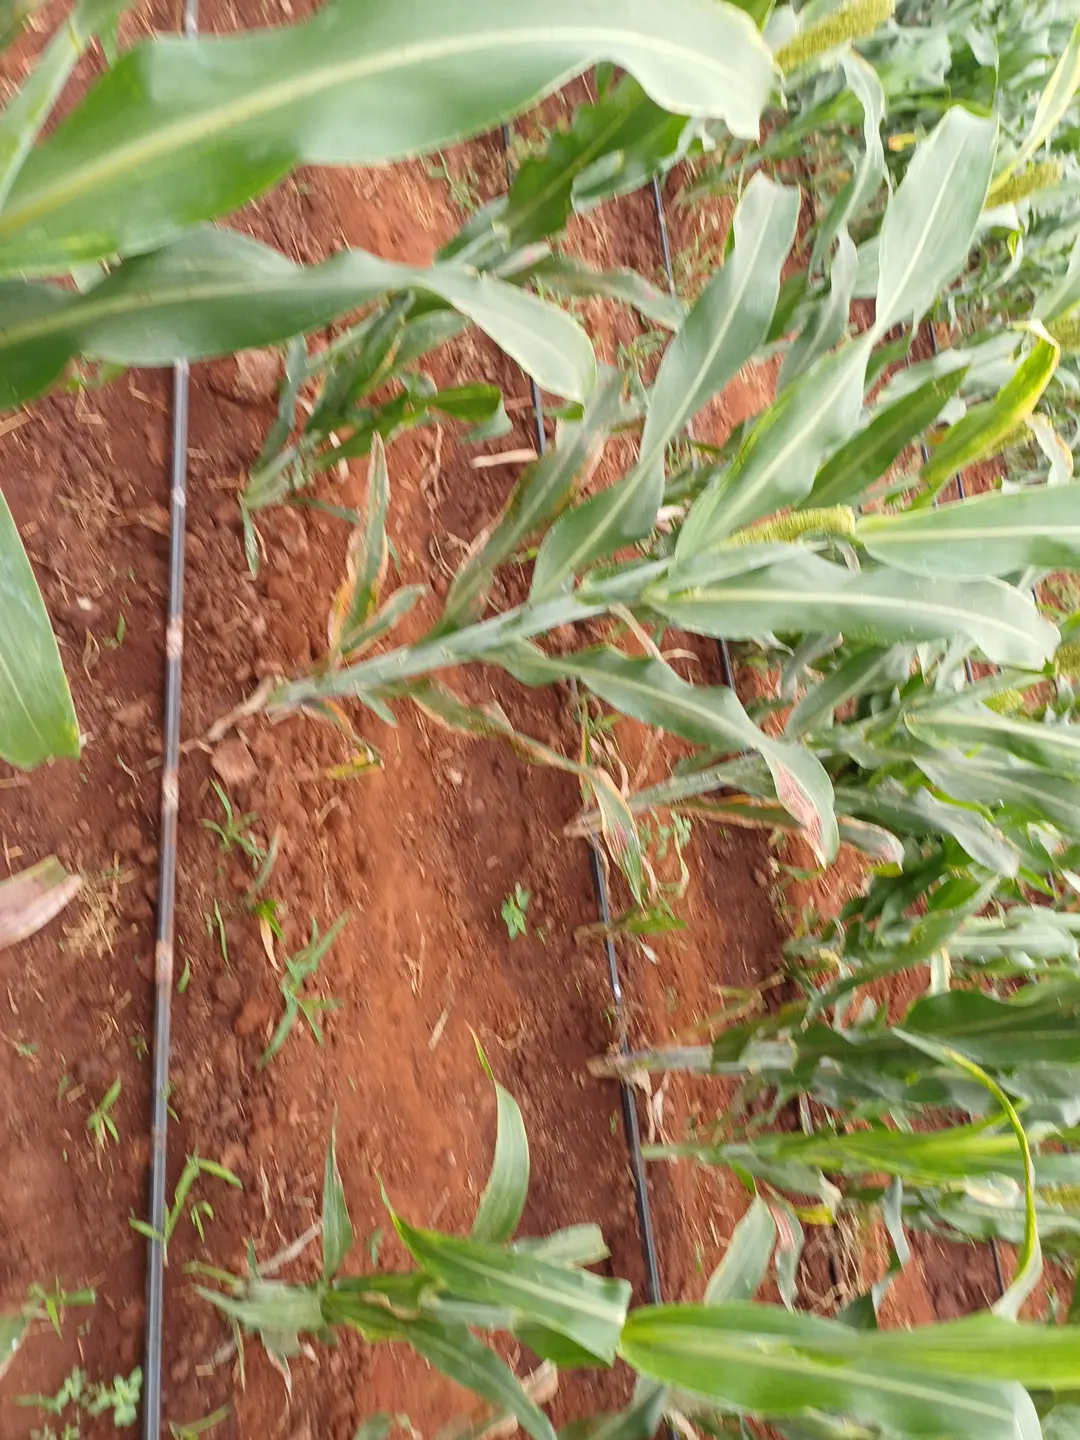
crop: sorghum
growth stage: heading tuber
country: Kenya
